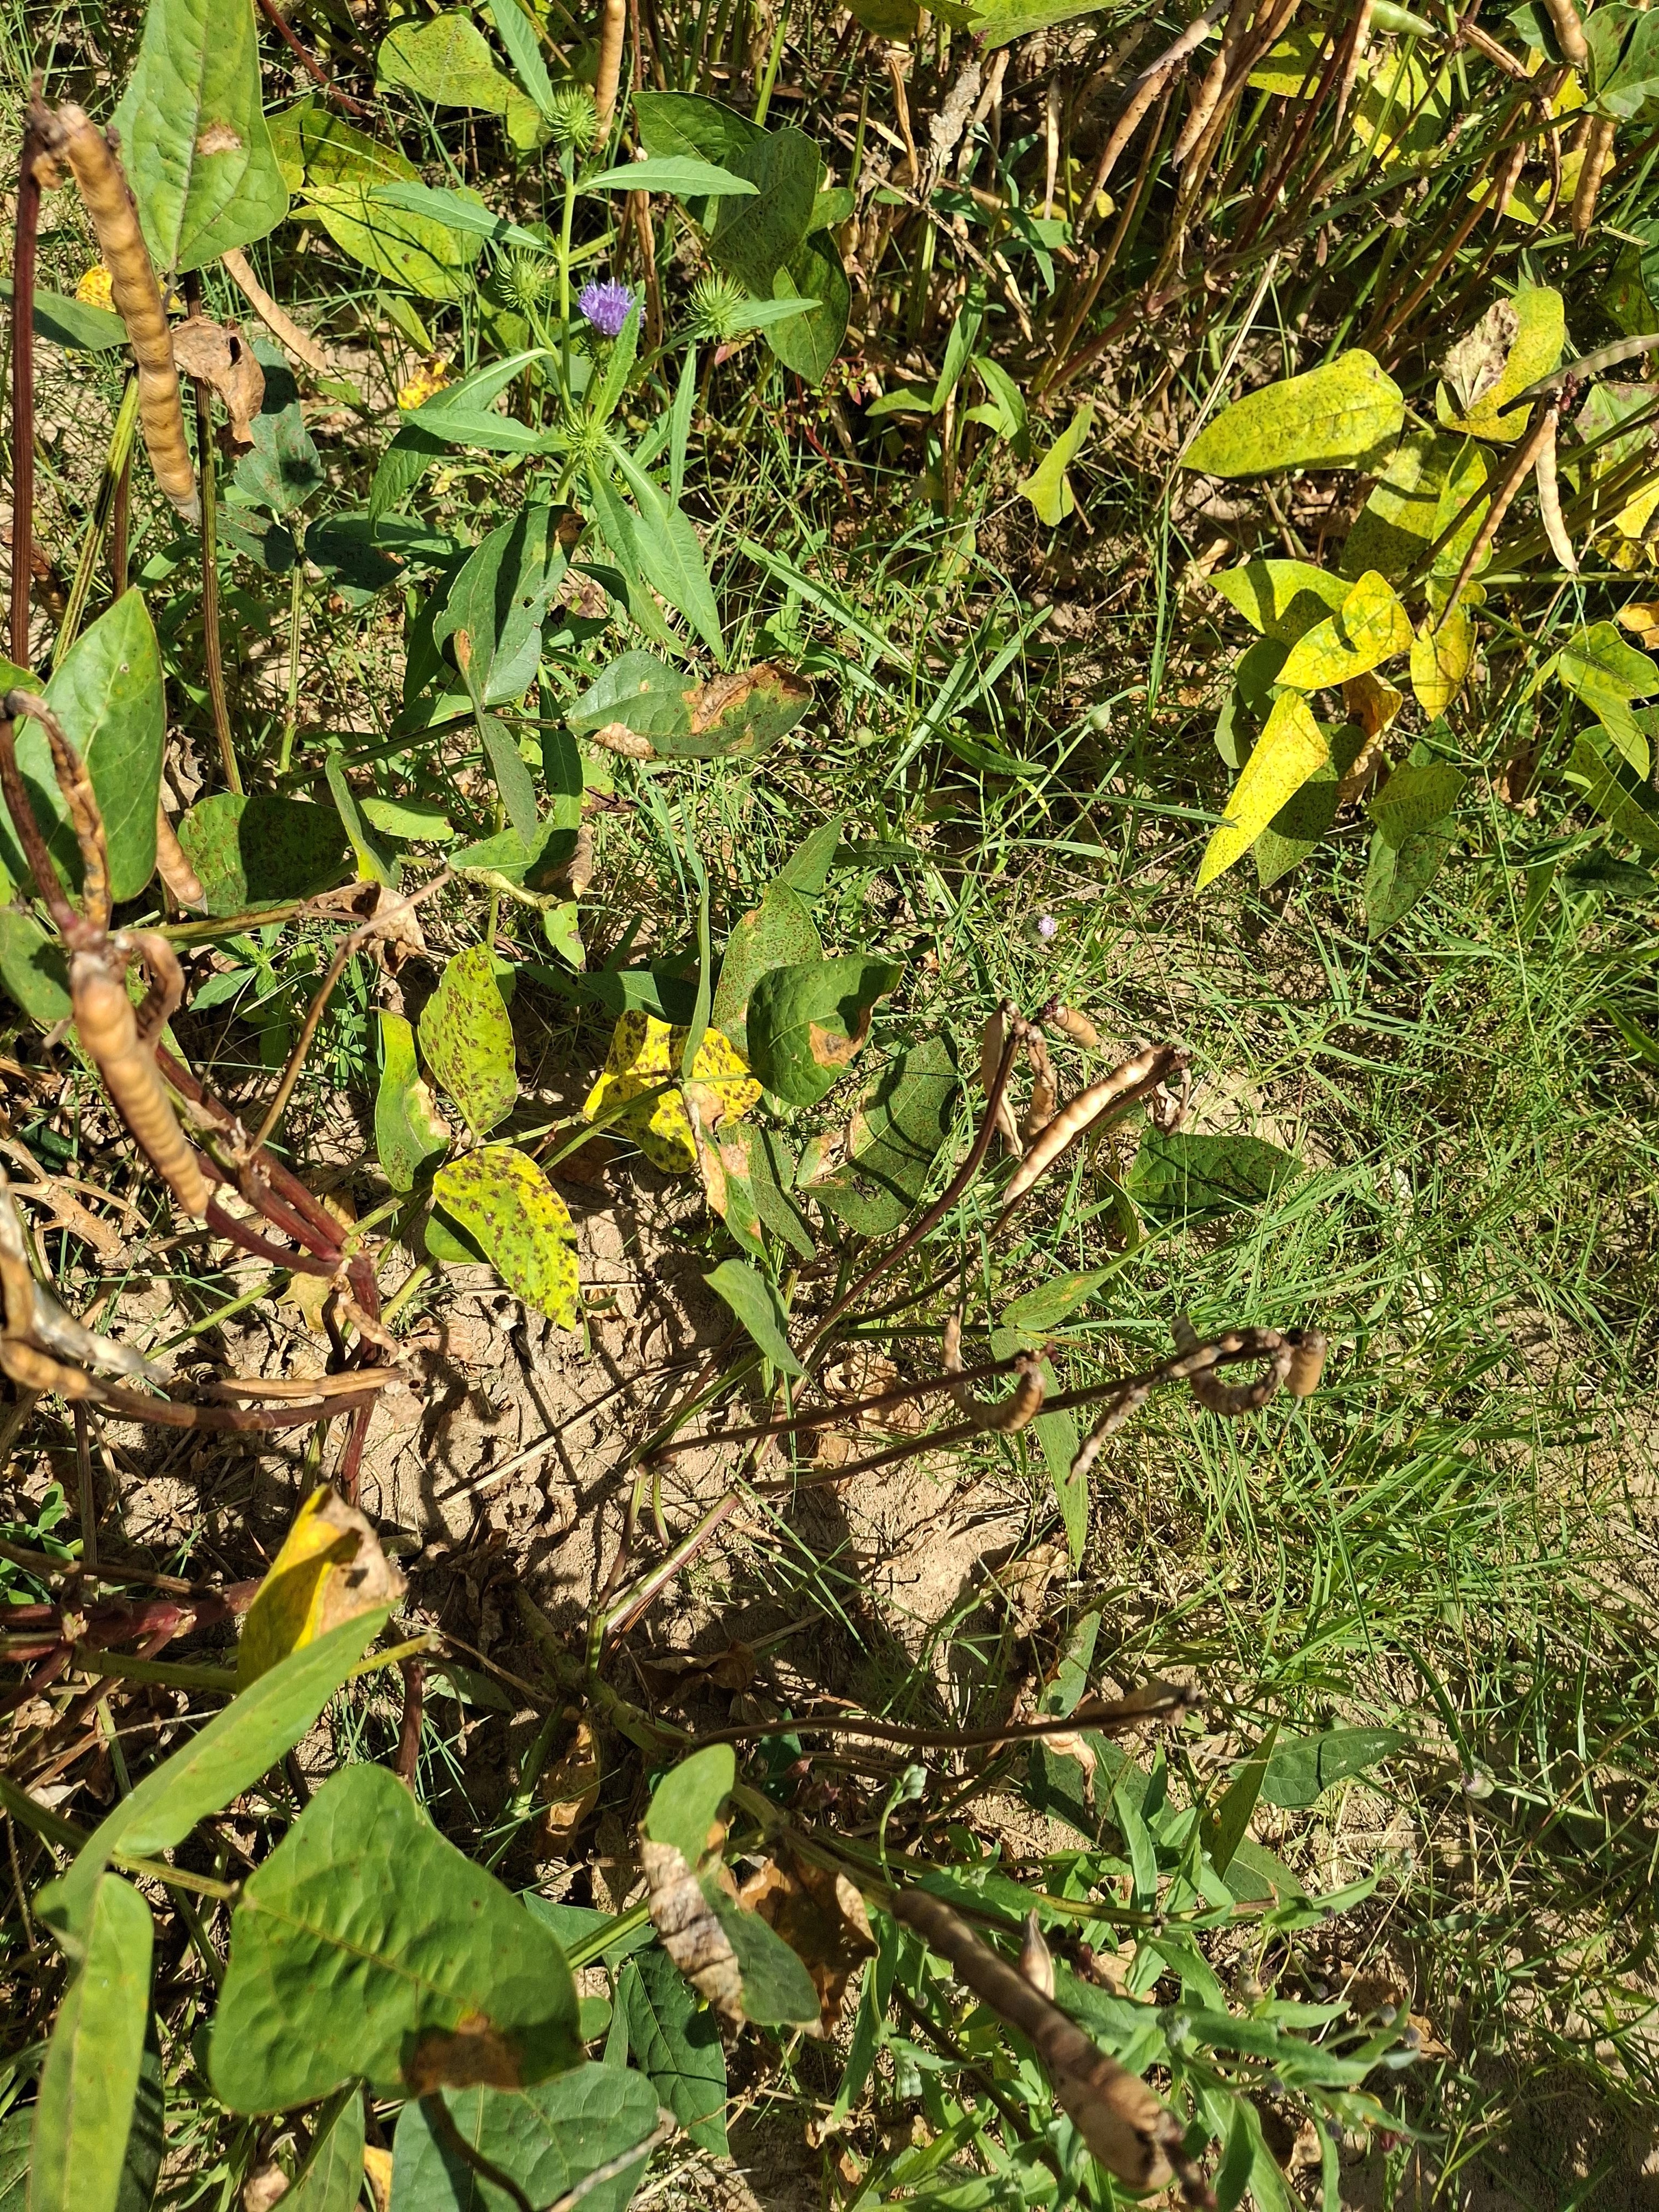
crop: cowpea
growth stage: maturity
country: Nigeria
